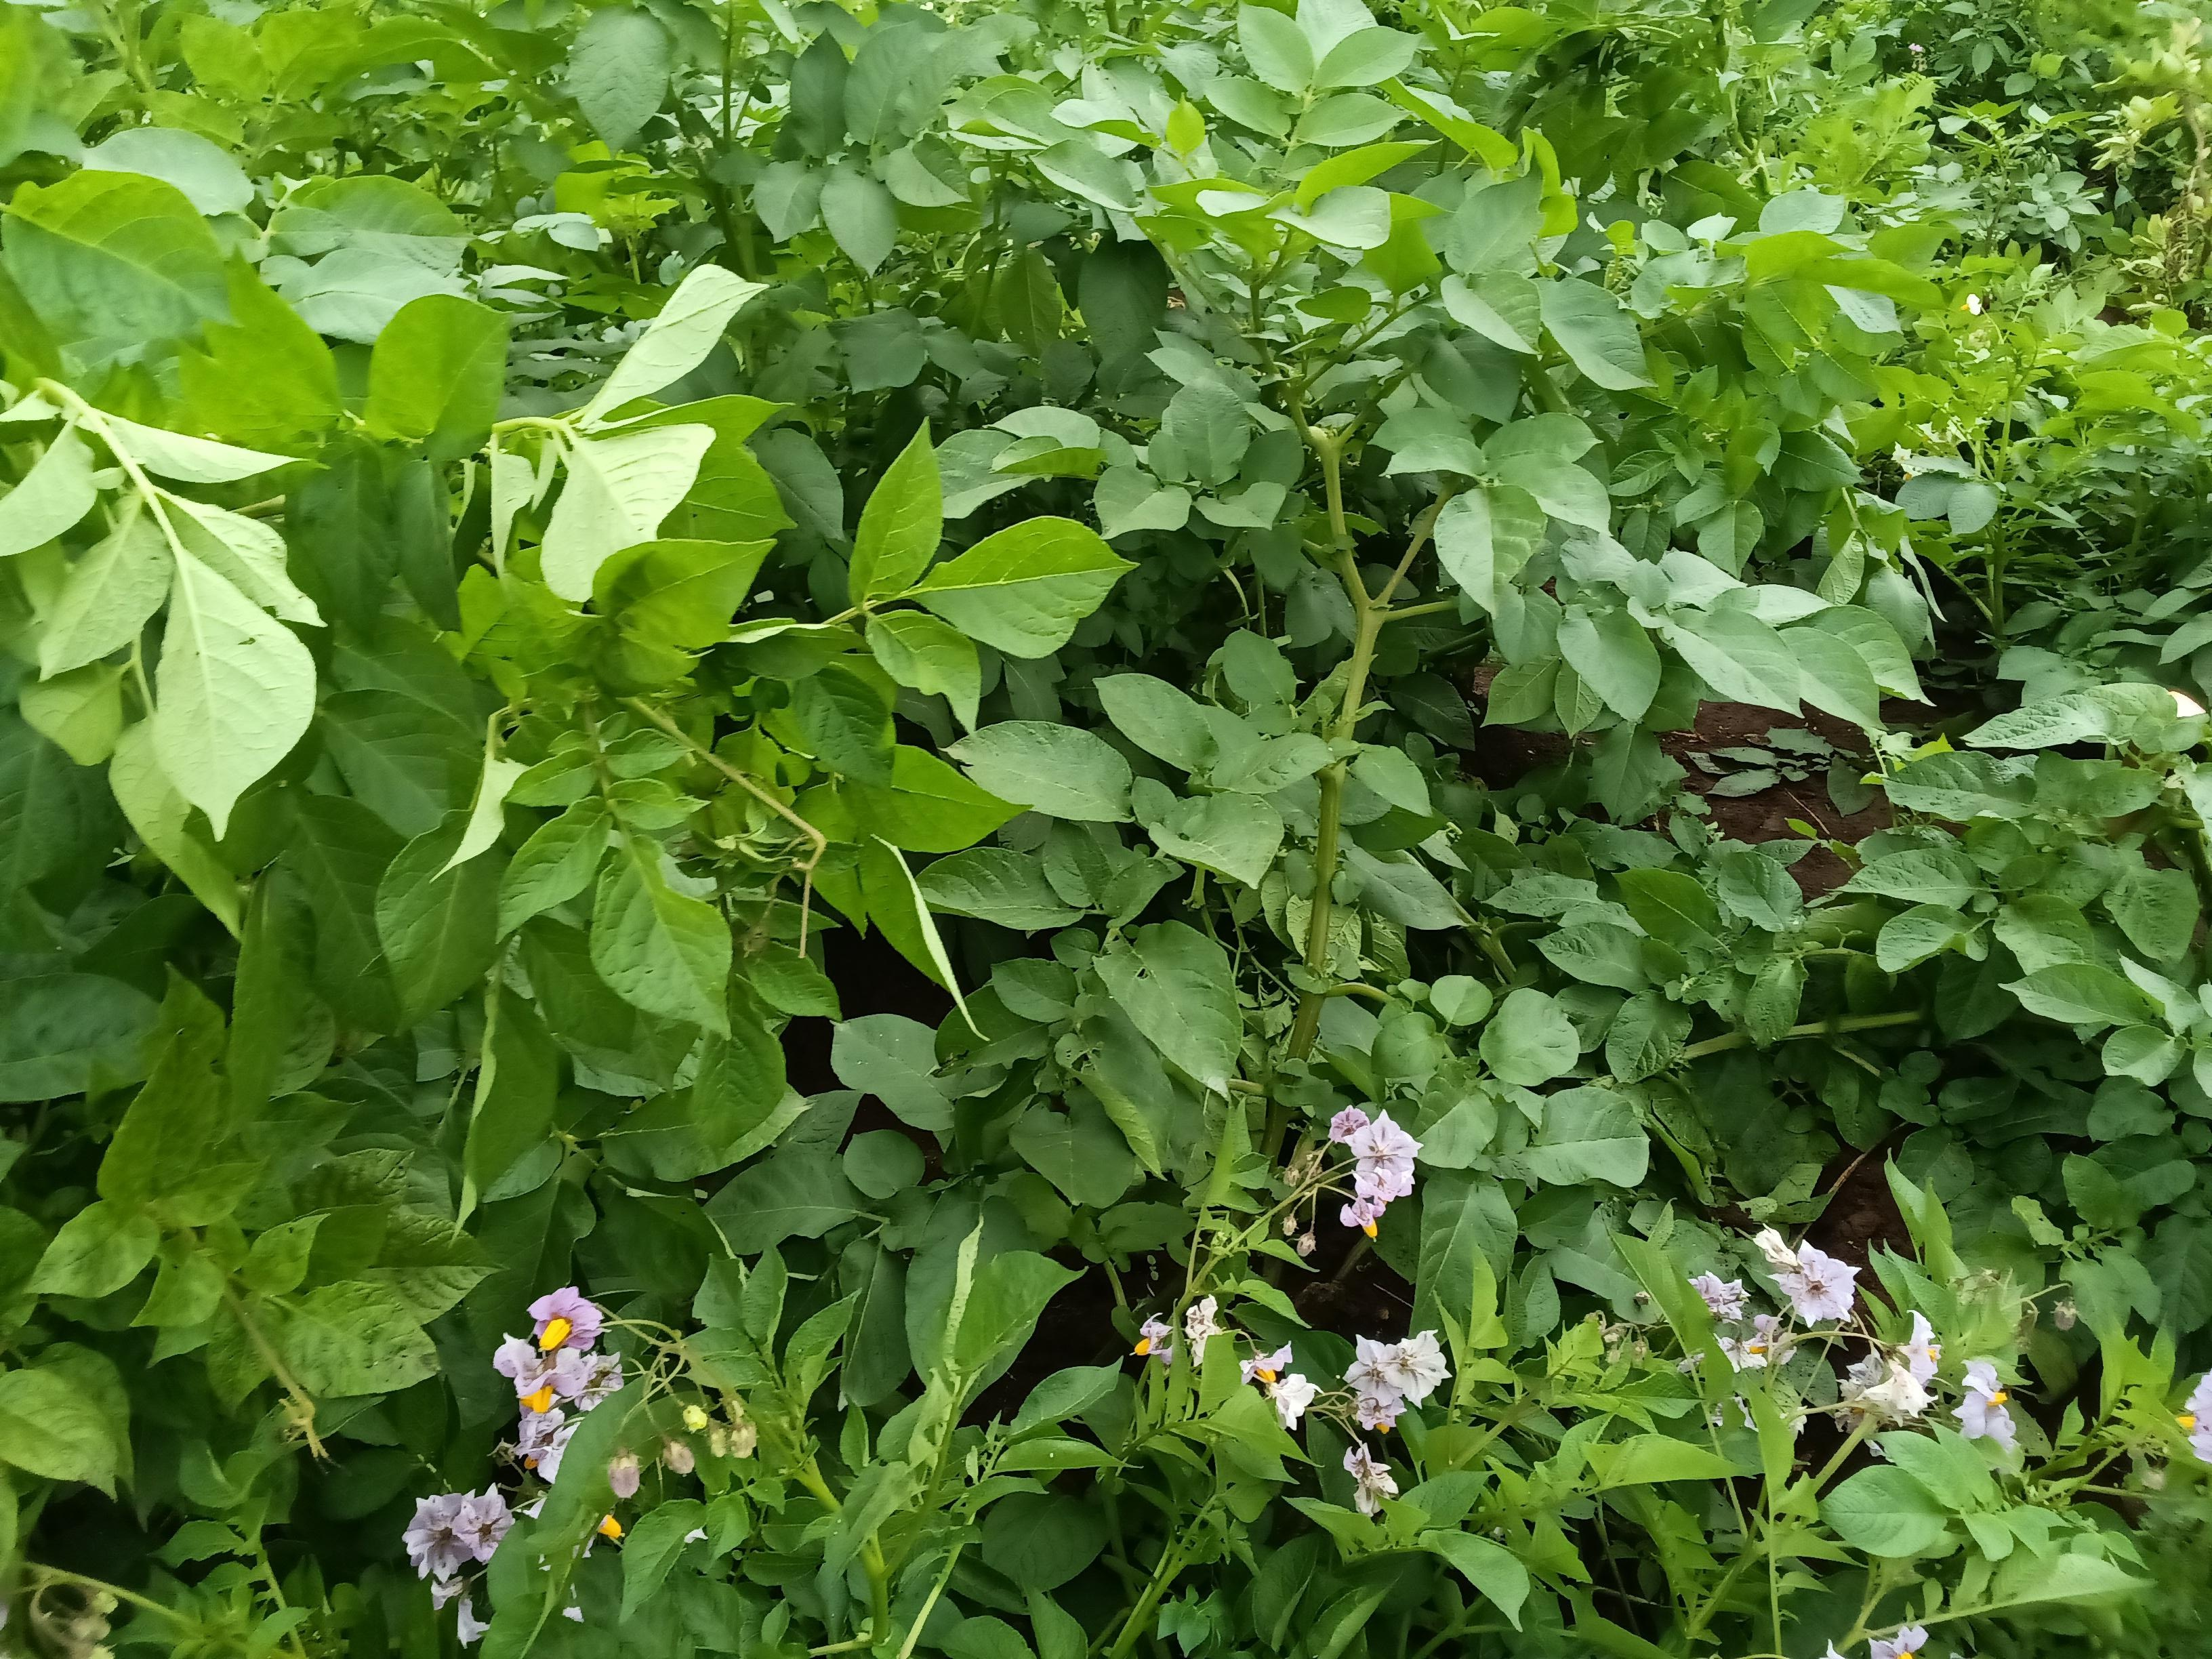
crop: potato
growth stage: flowering
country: Kenya
